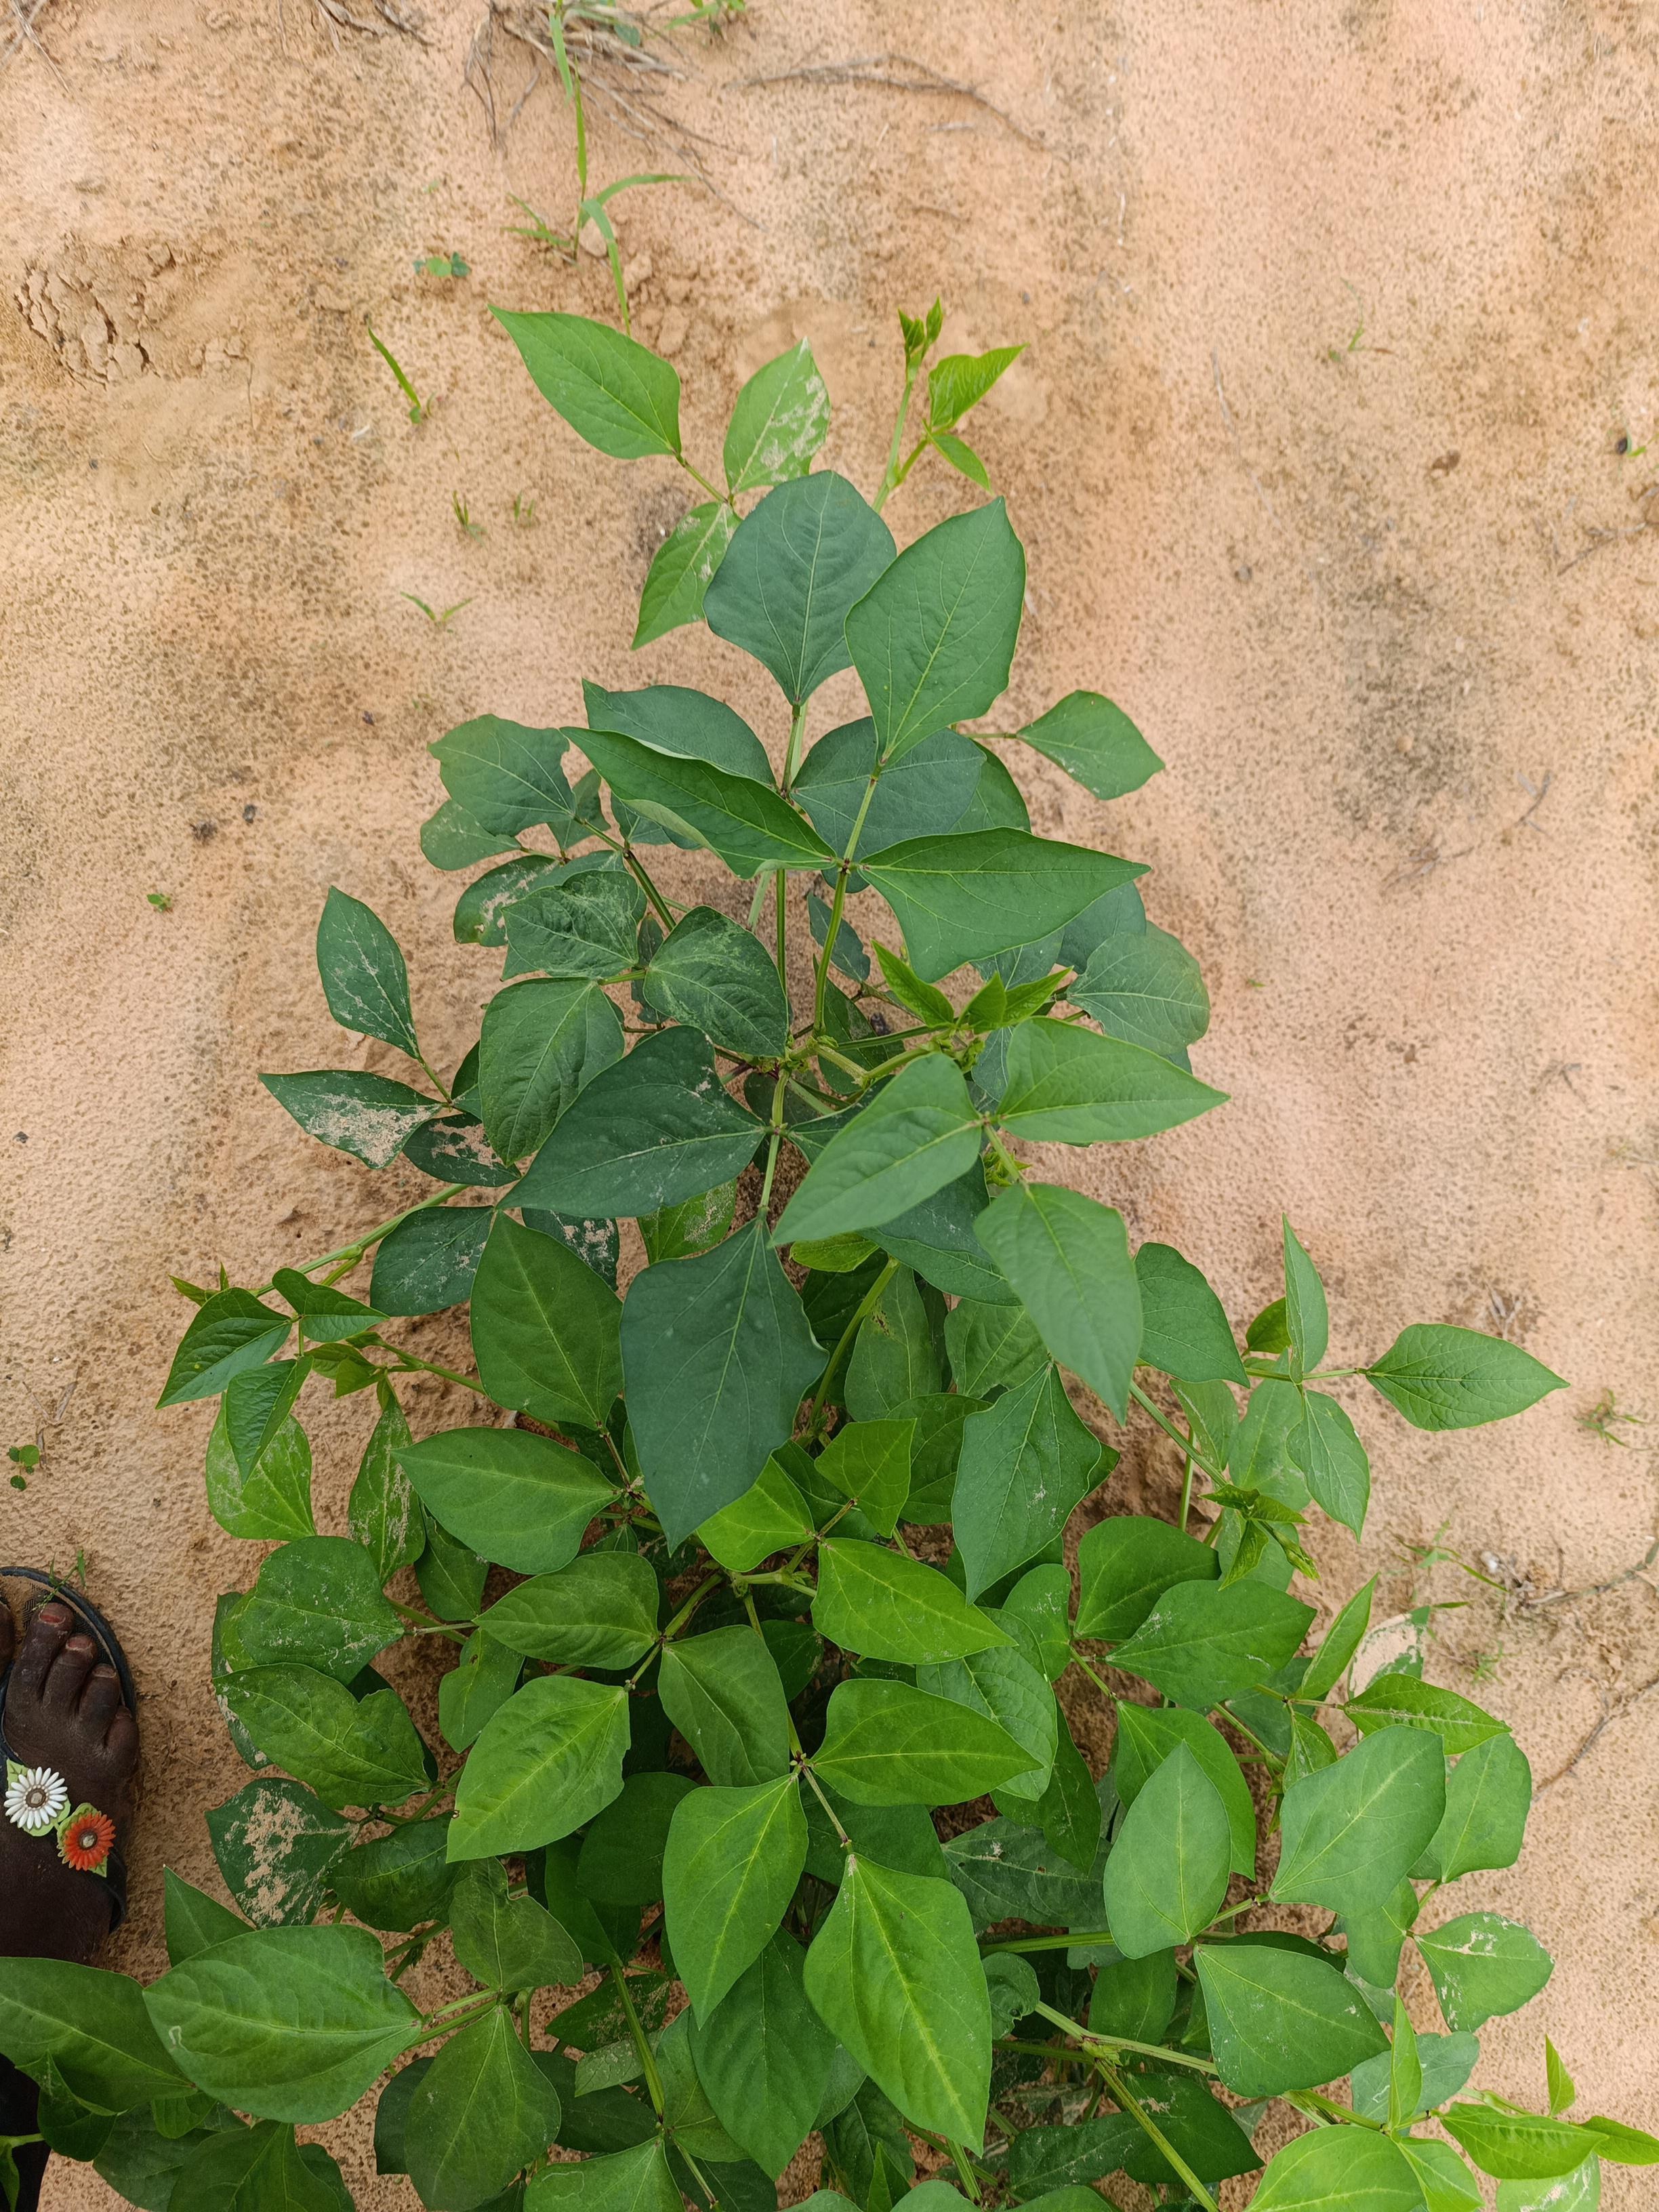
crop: cowpea
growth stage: emergence
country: Nigeria
